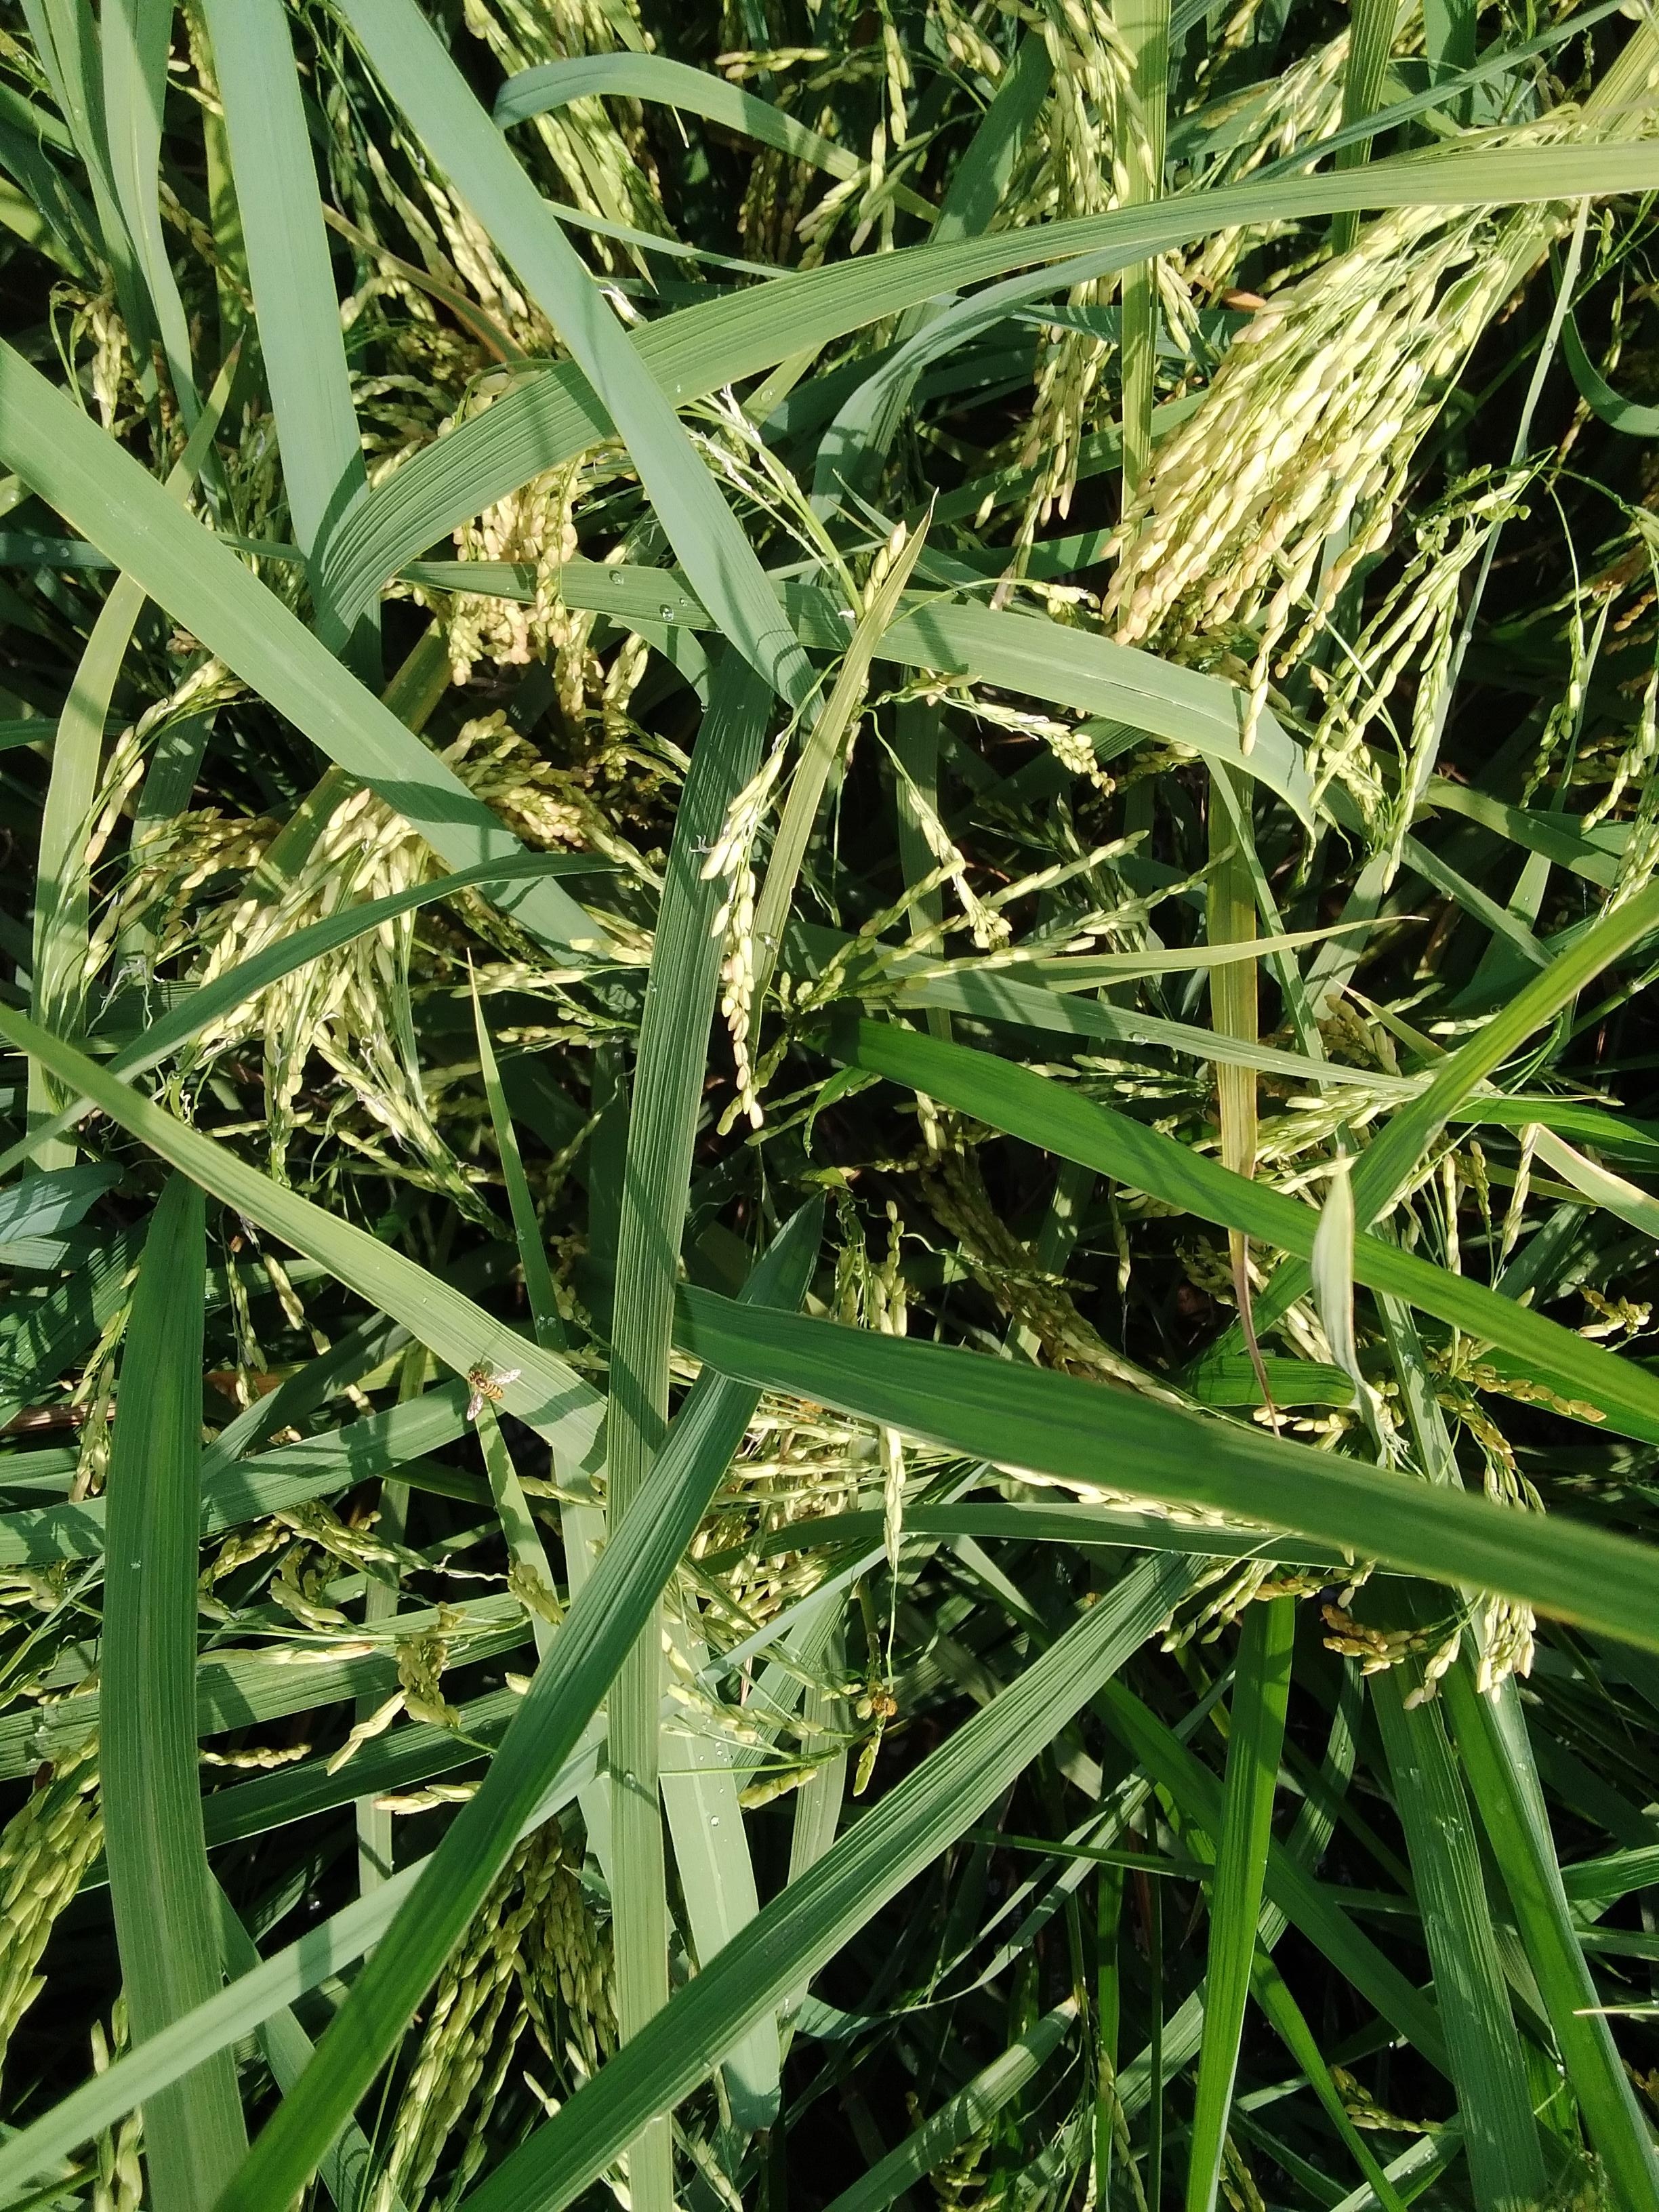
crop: rice
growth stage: ripening
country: Nigeria
